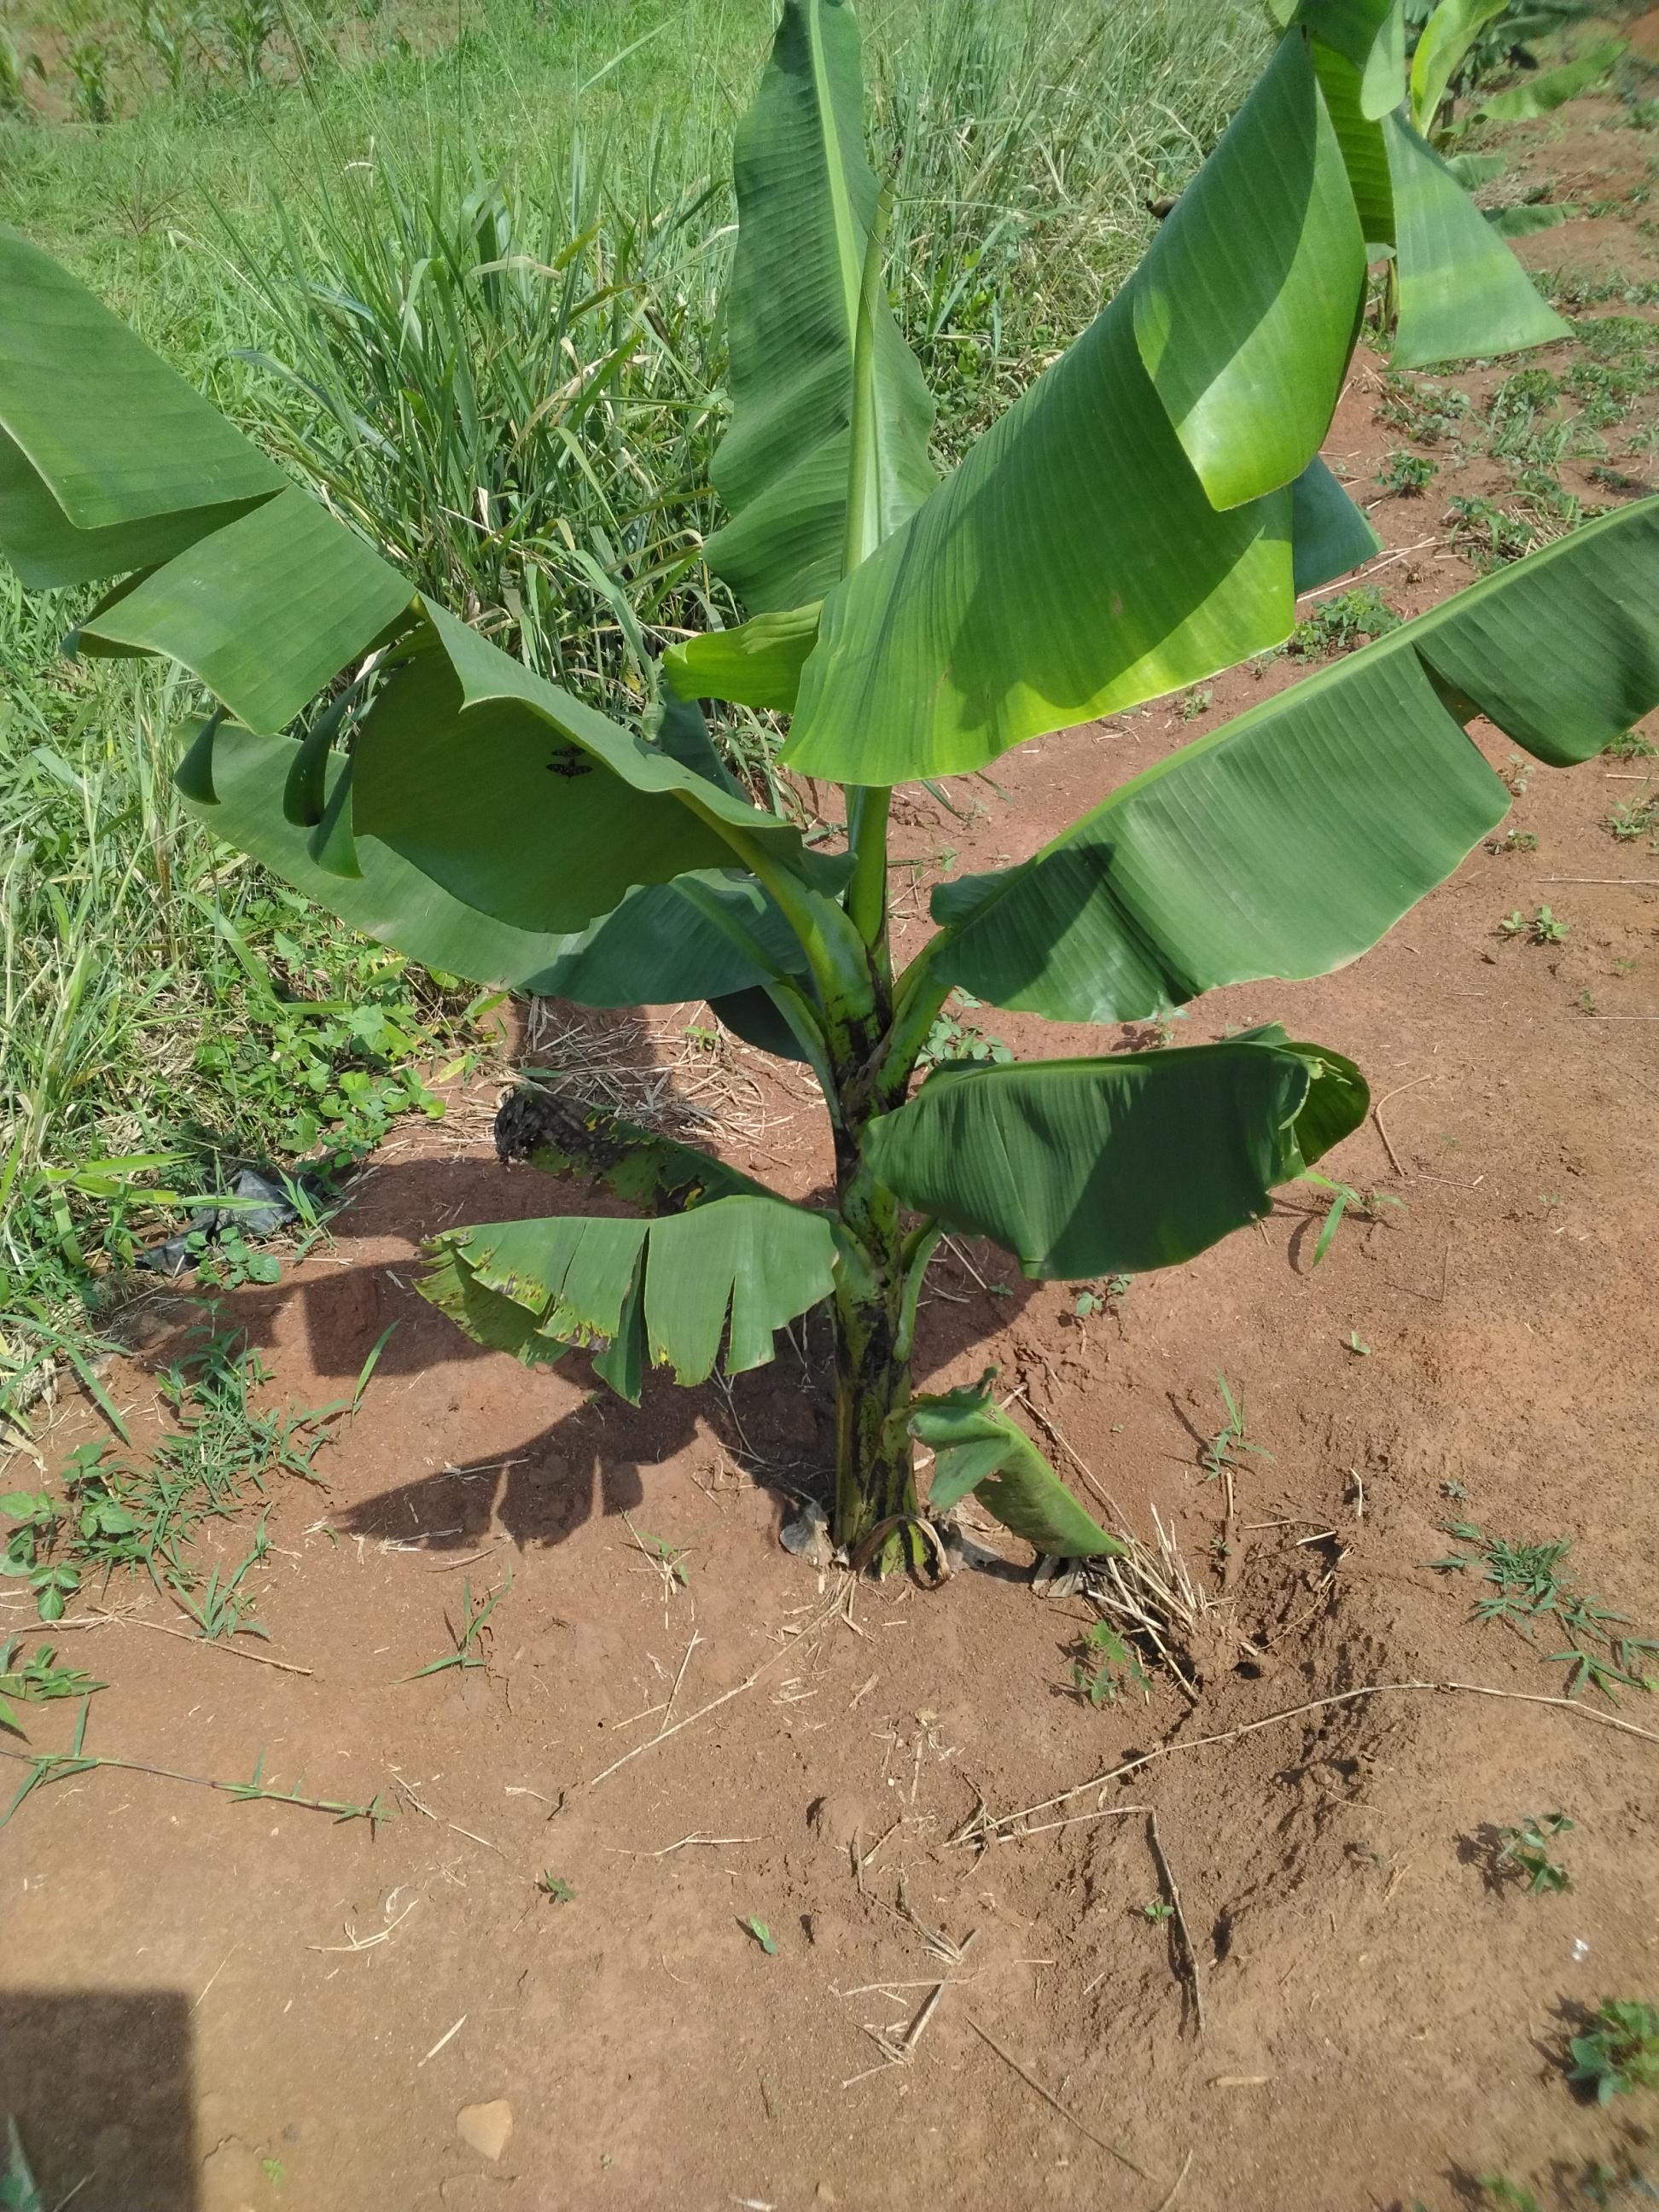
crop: banana
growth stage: vegetative
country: Uganda
